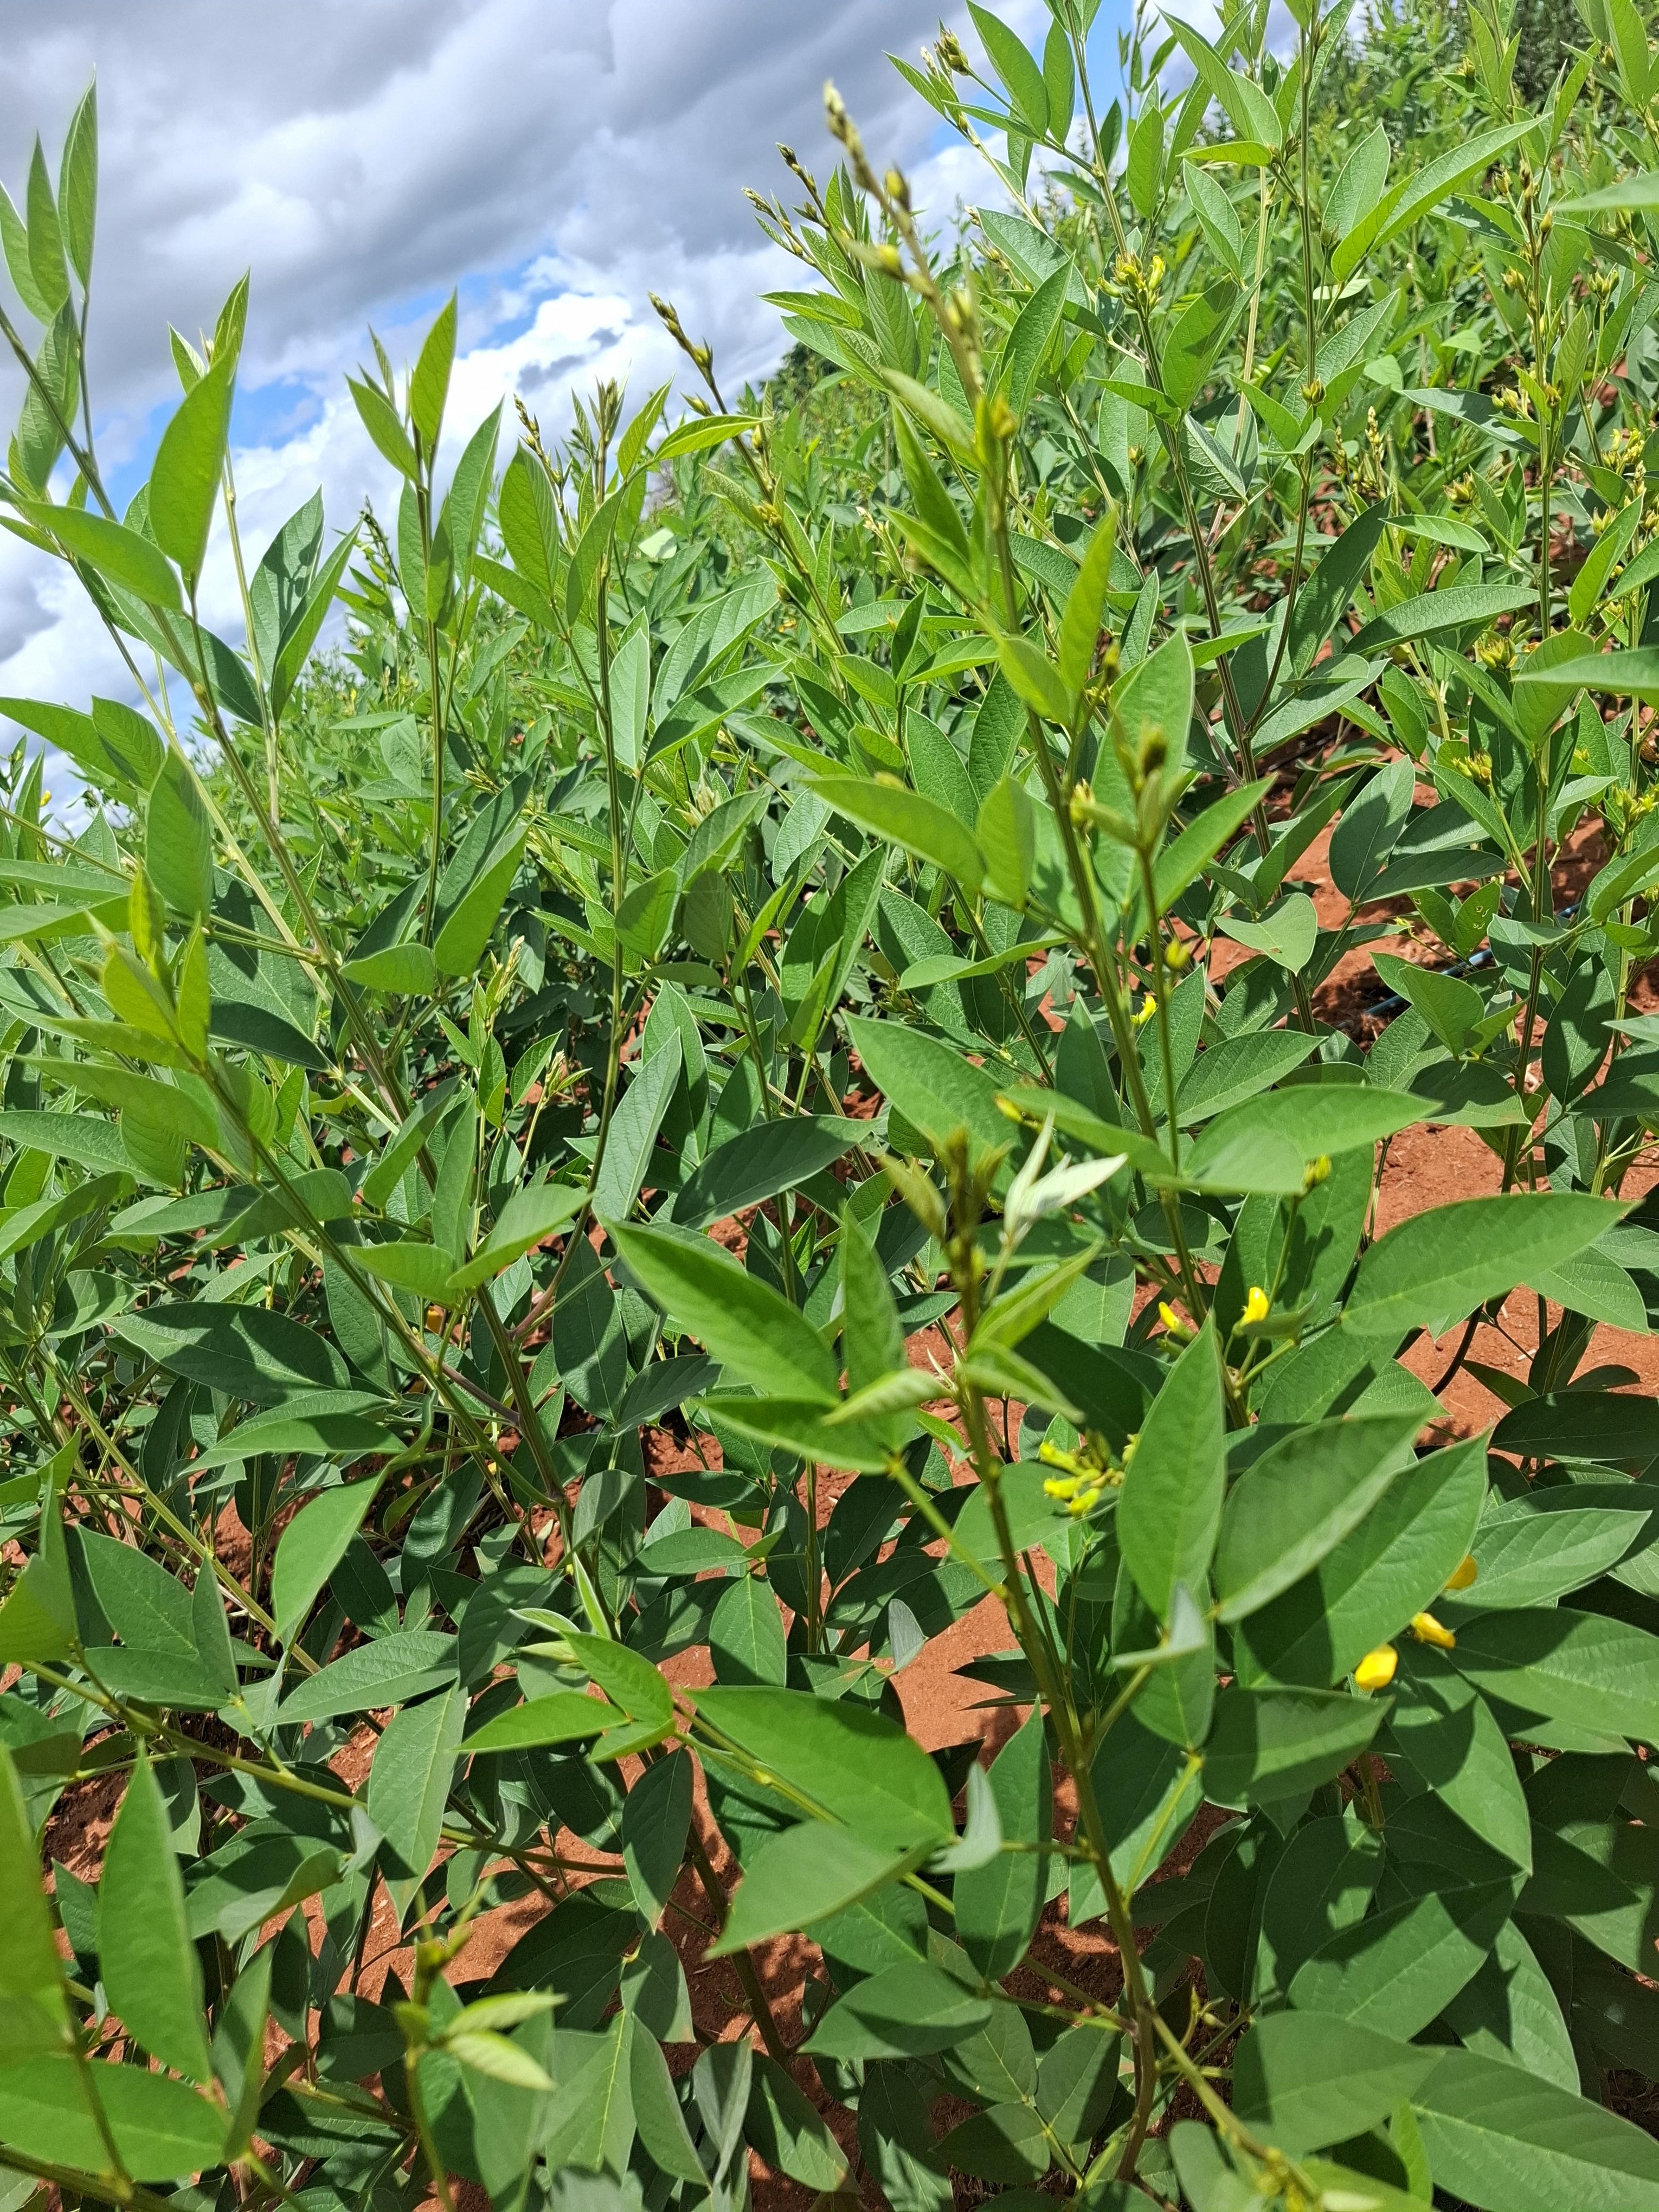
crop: pigeonpea
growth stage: vegetative
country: Kenya
